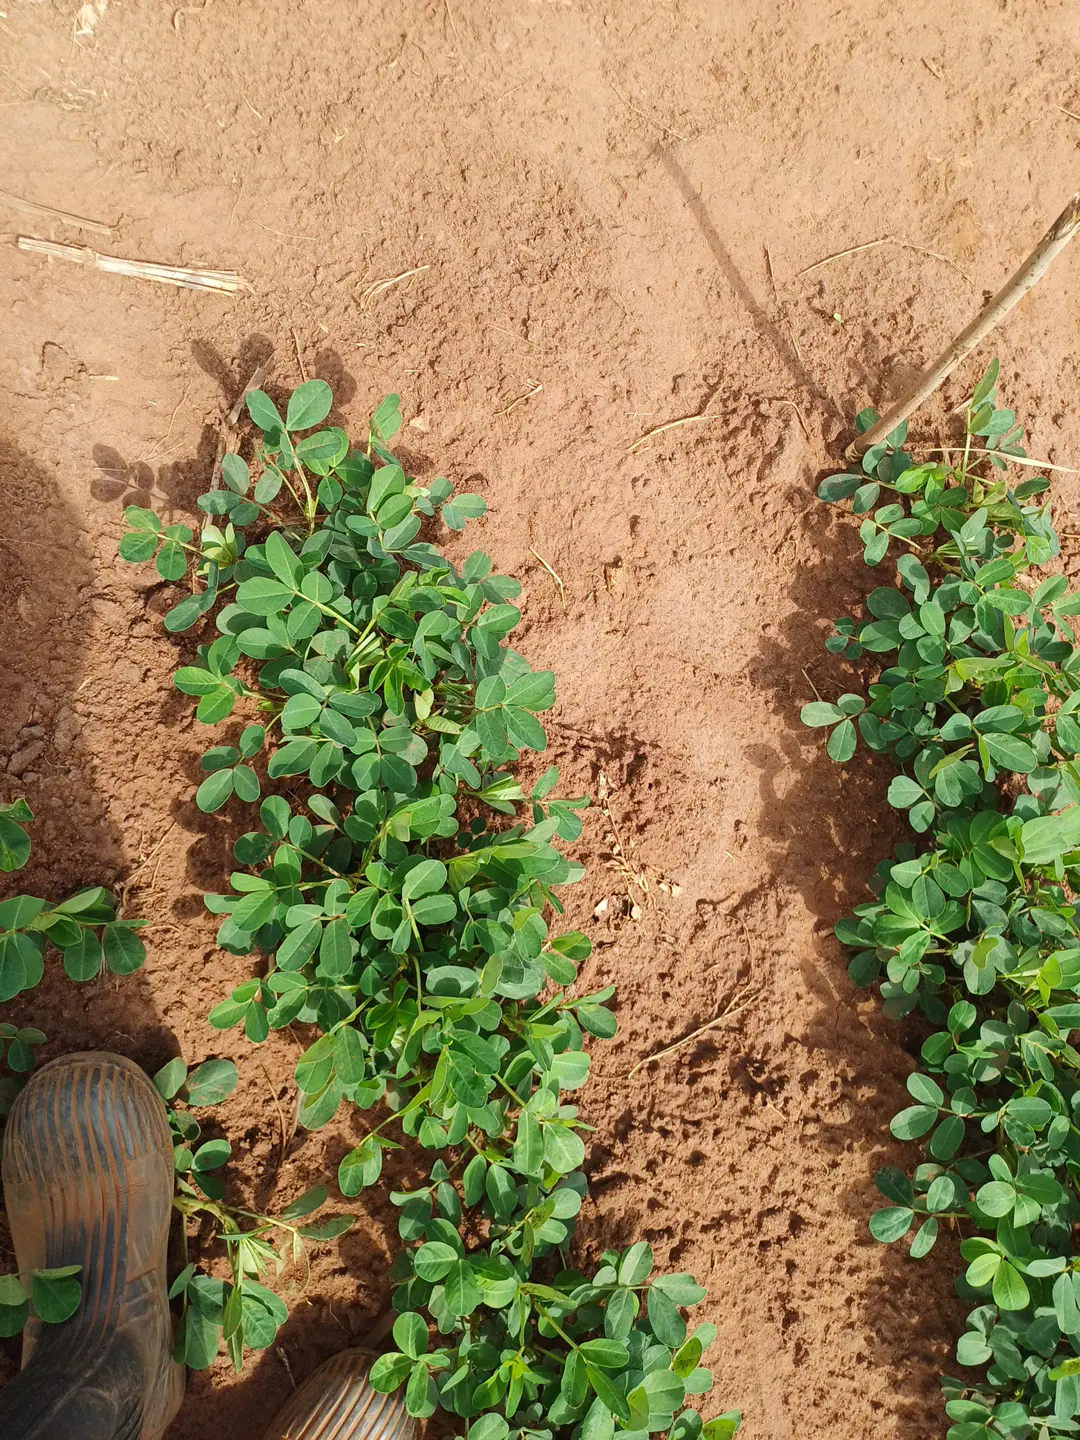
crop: groundnut
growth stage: flowering
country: Kenya
